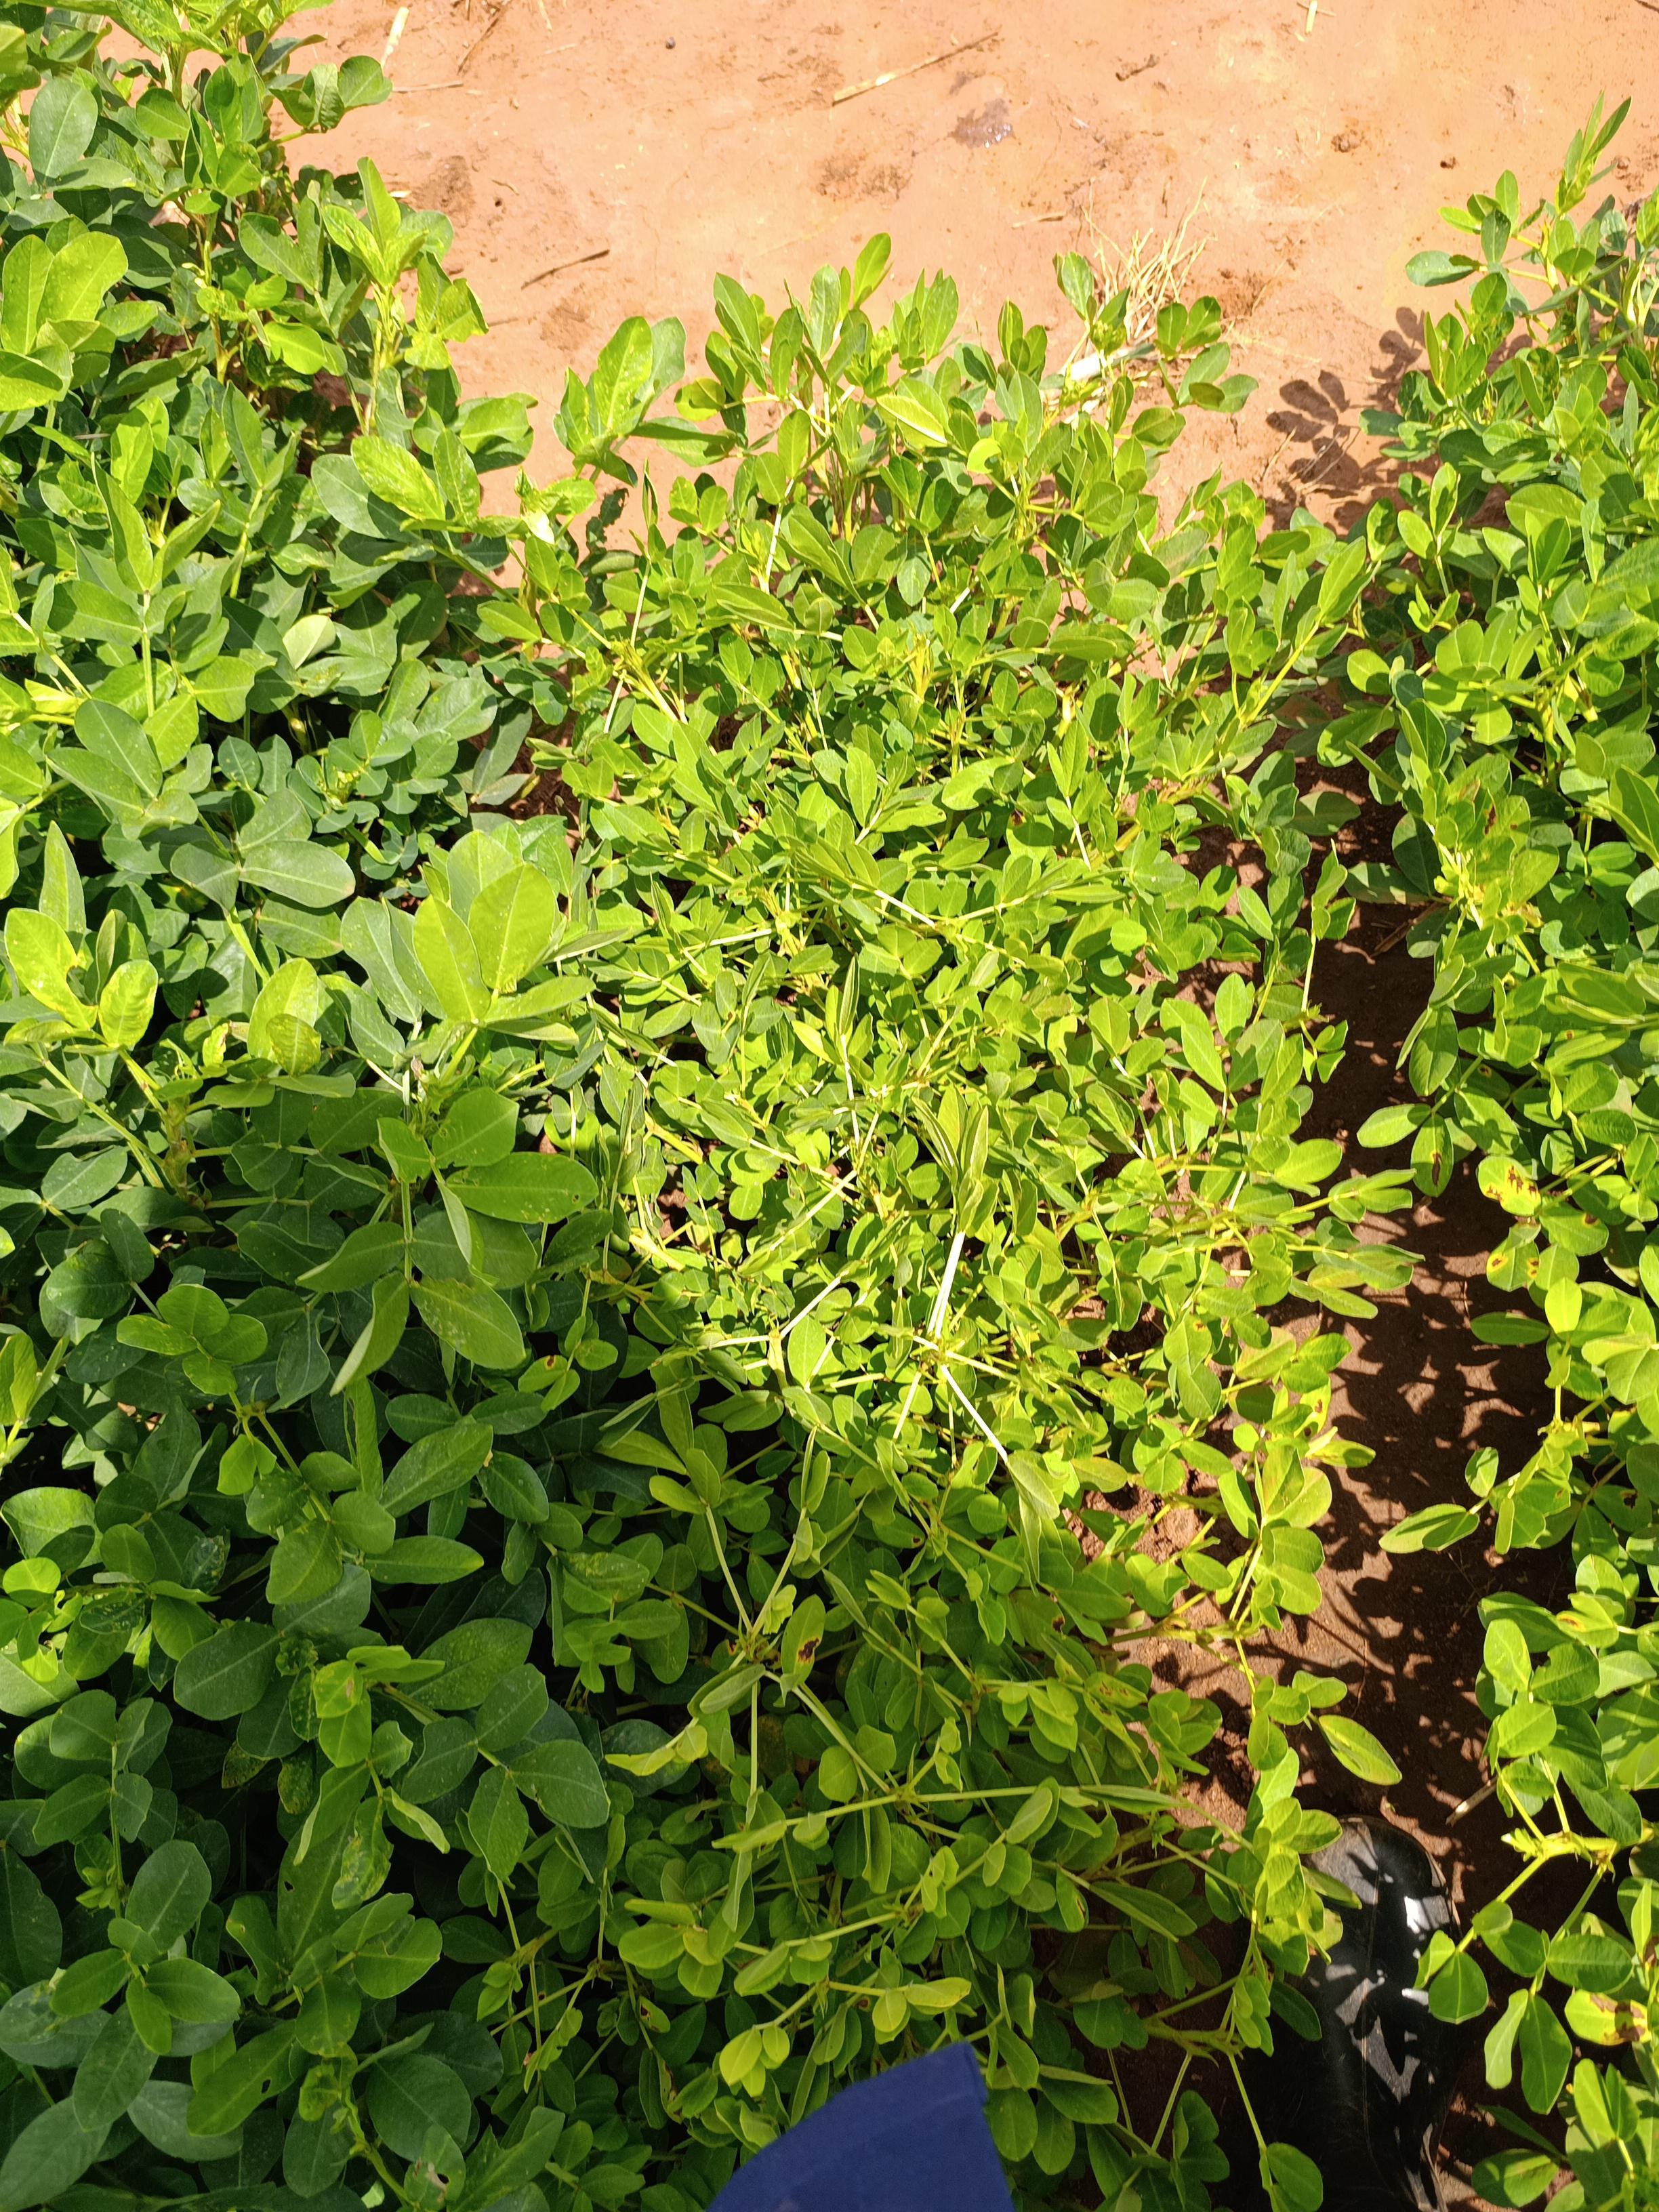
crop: groundnut
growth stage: pegging
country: Kenya
